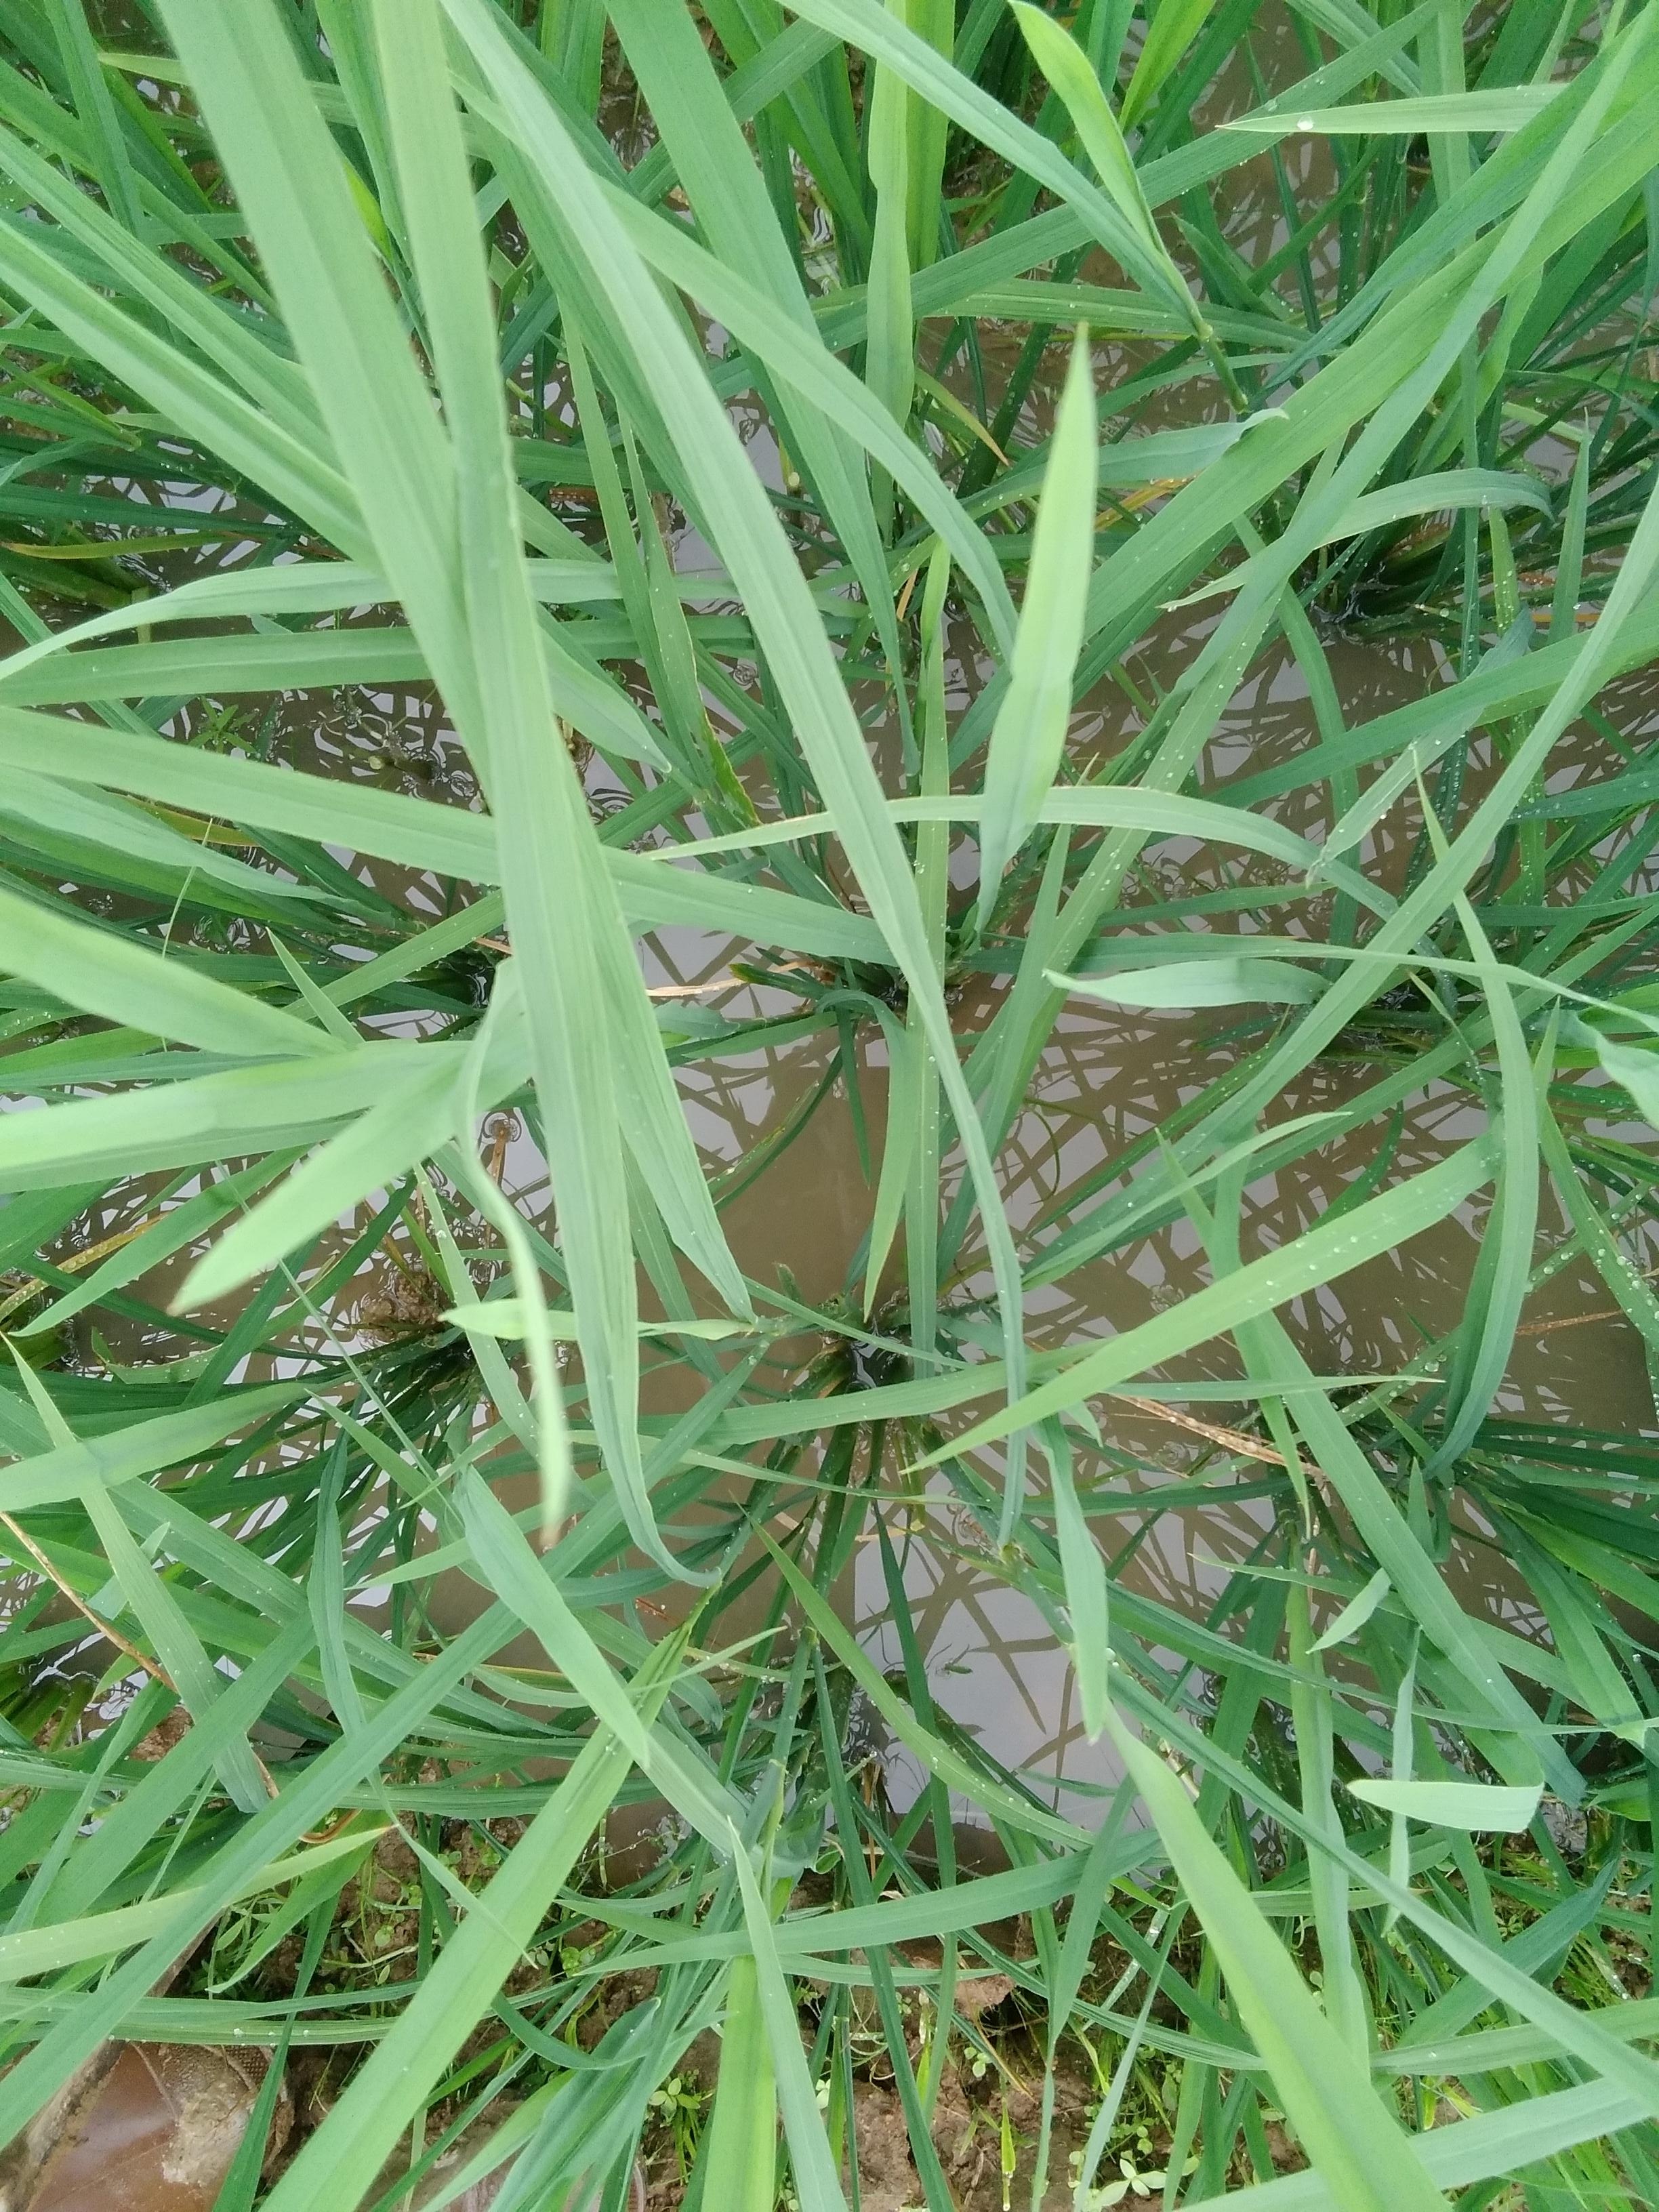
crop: rice
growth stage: vegetative
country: Nigeria
